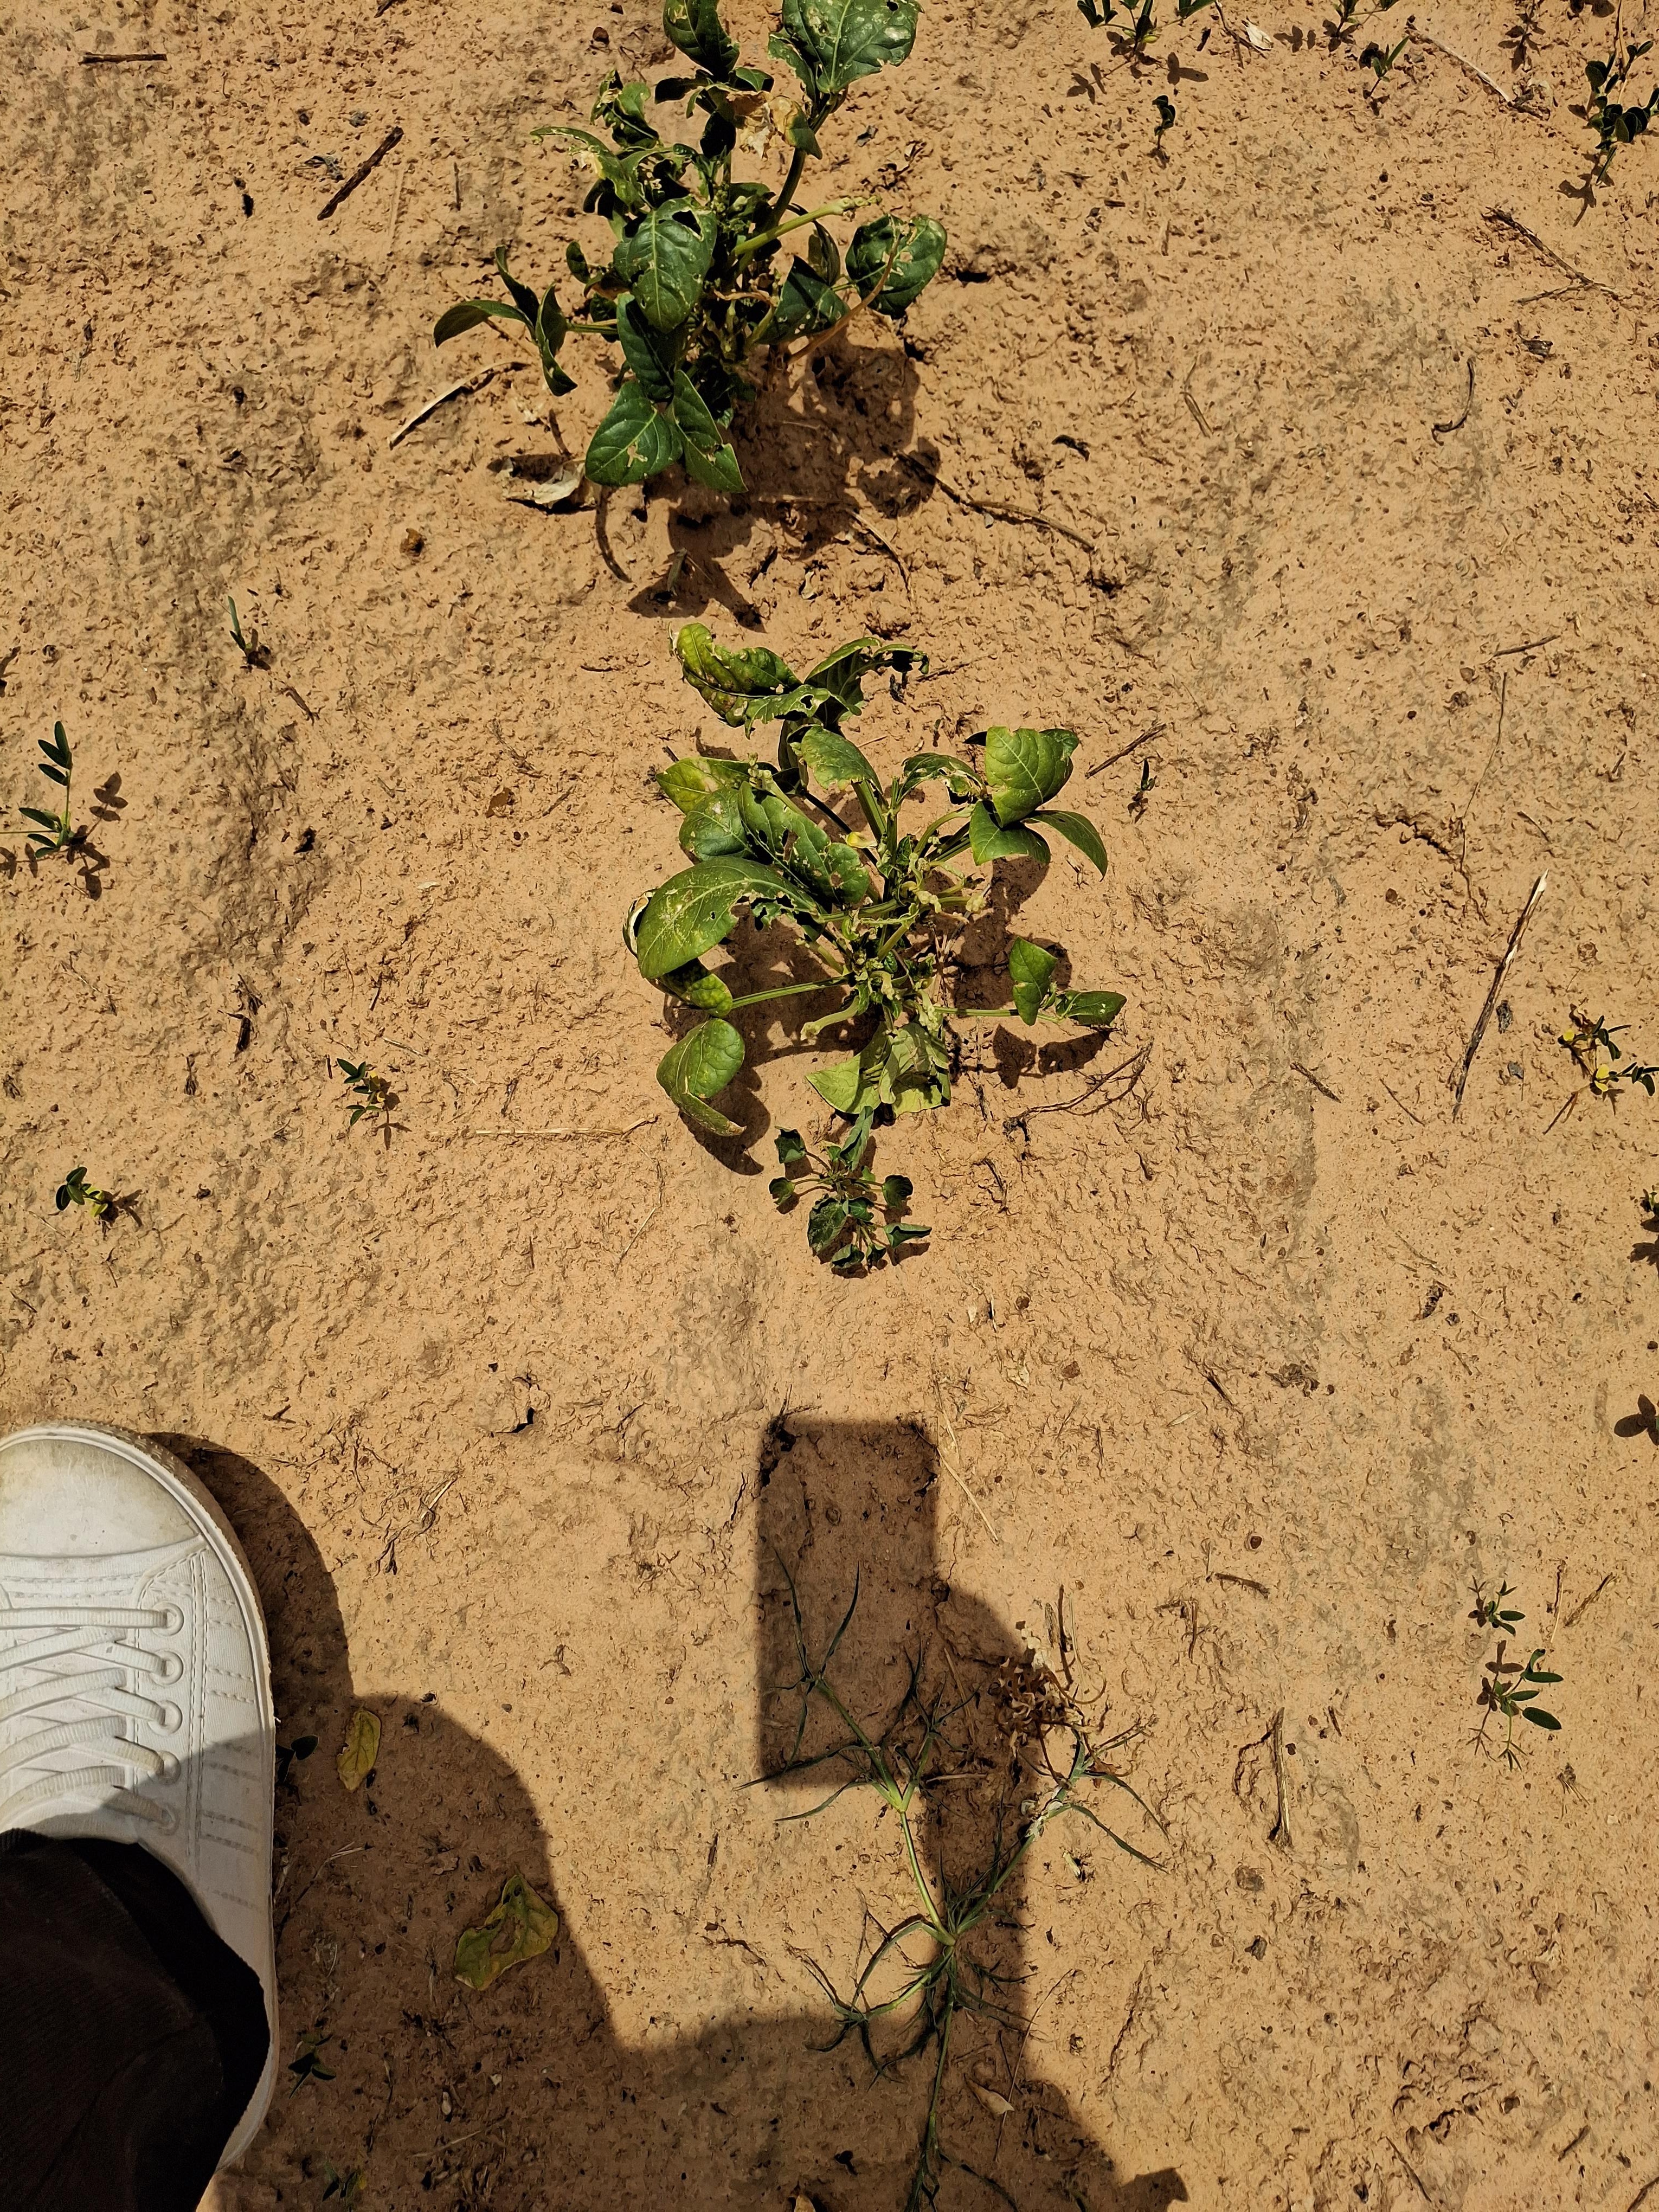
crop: cowpea
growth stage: harvest maturity
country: Nigeria
